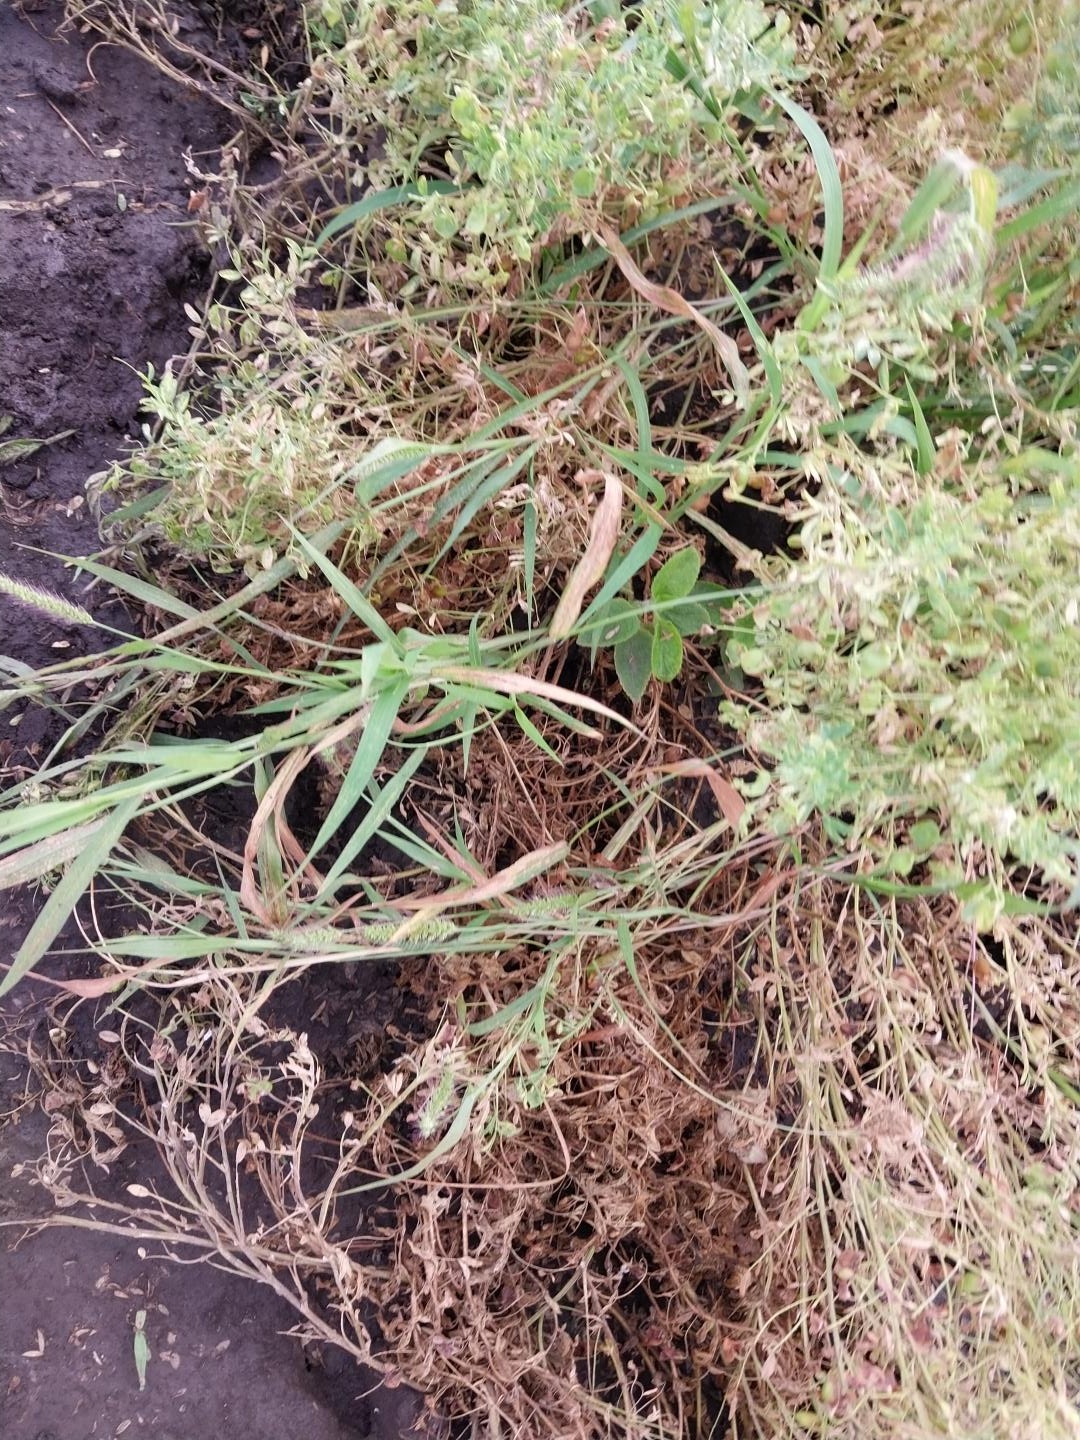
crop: lentil
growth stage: development pod
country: Tanzania
